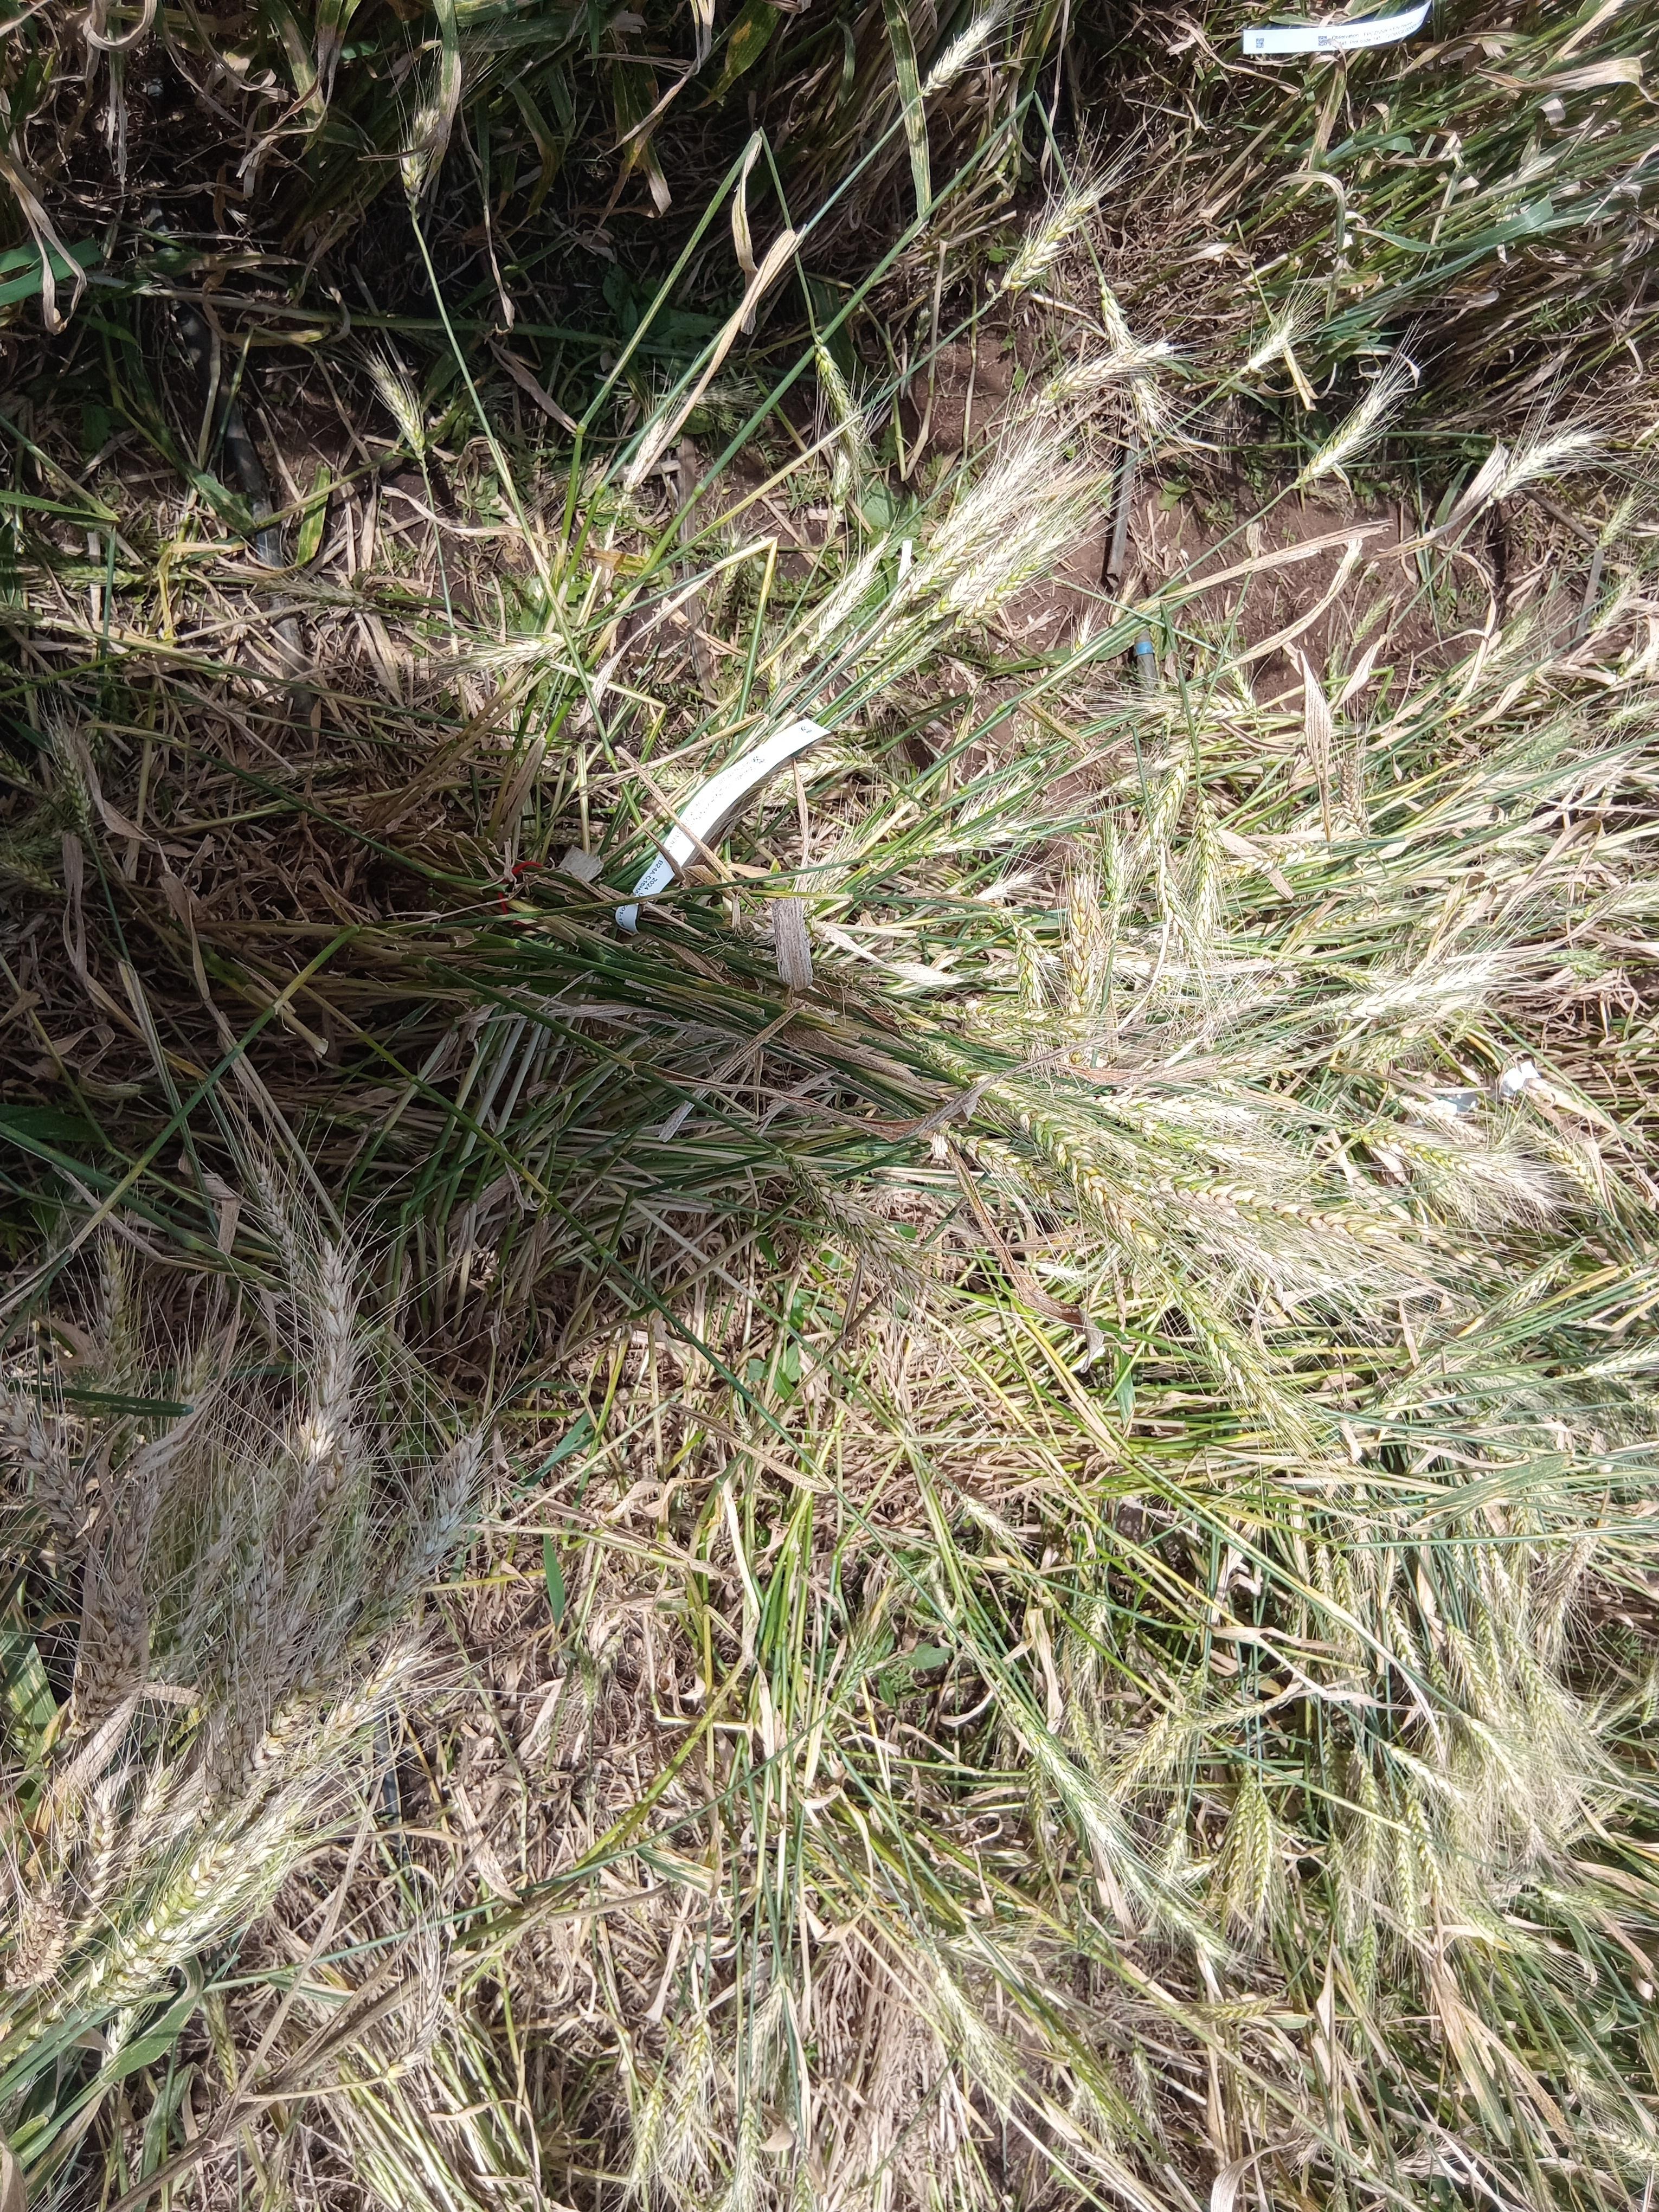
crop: wheat
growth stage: maturity
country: Kenya
